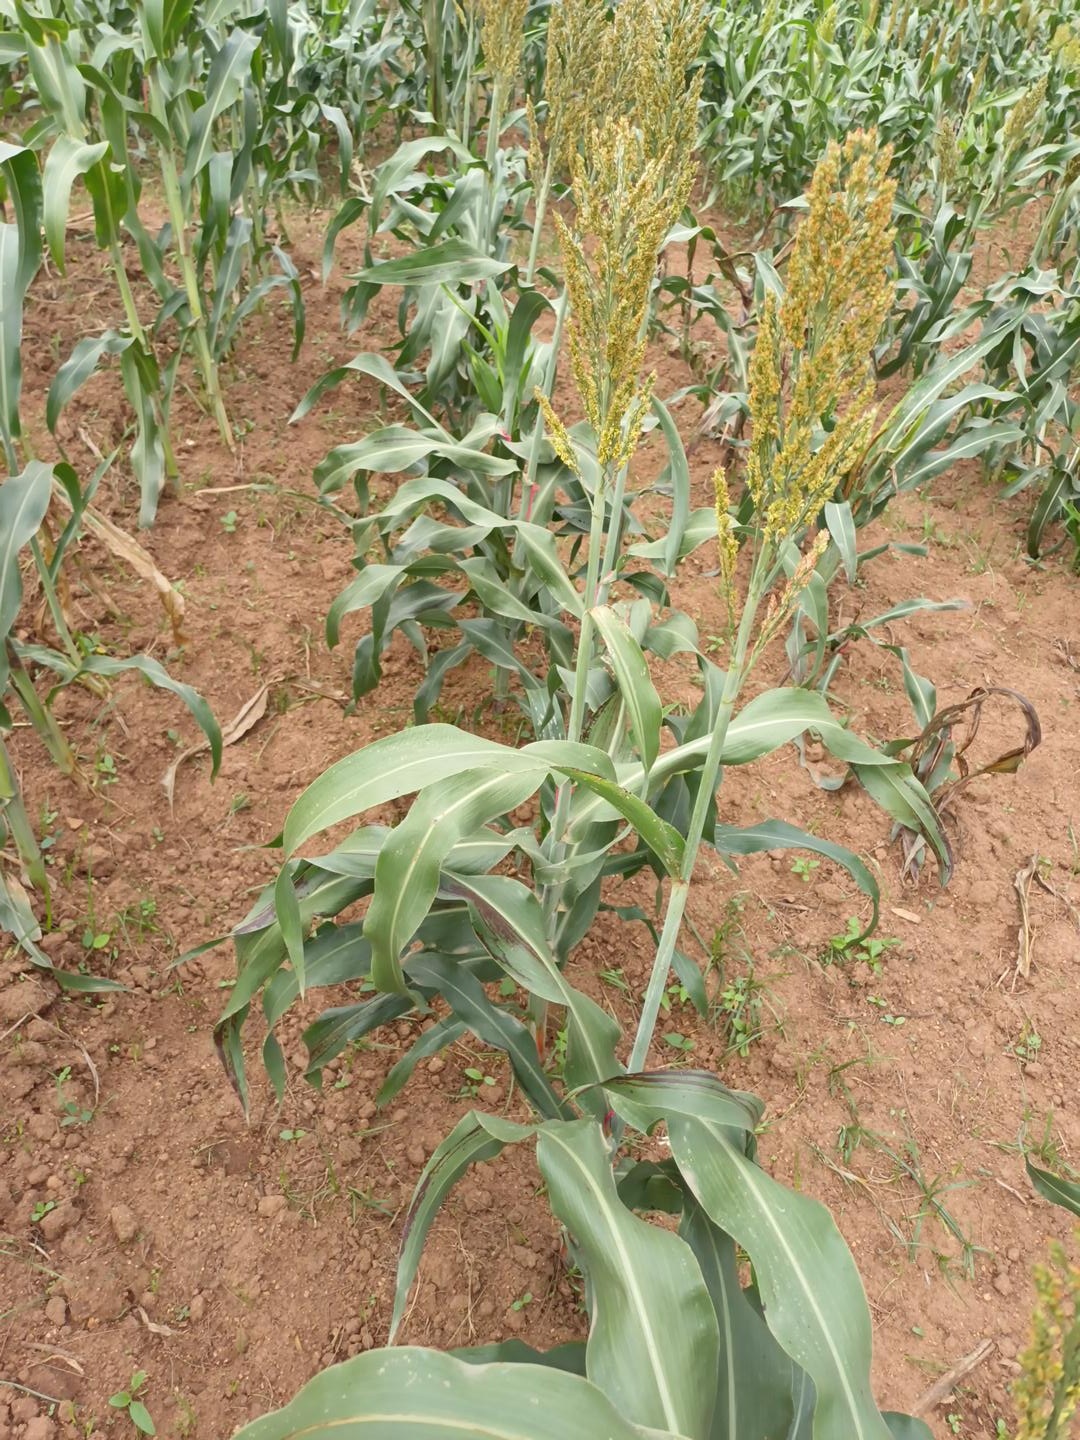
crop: sorghum
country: Kenya
